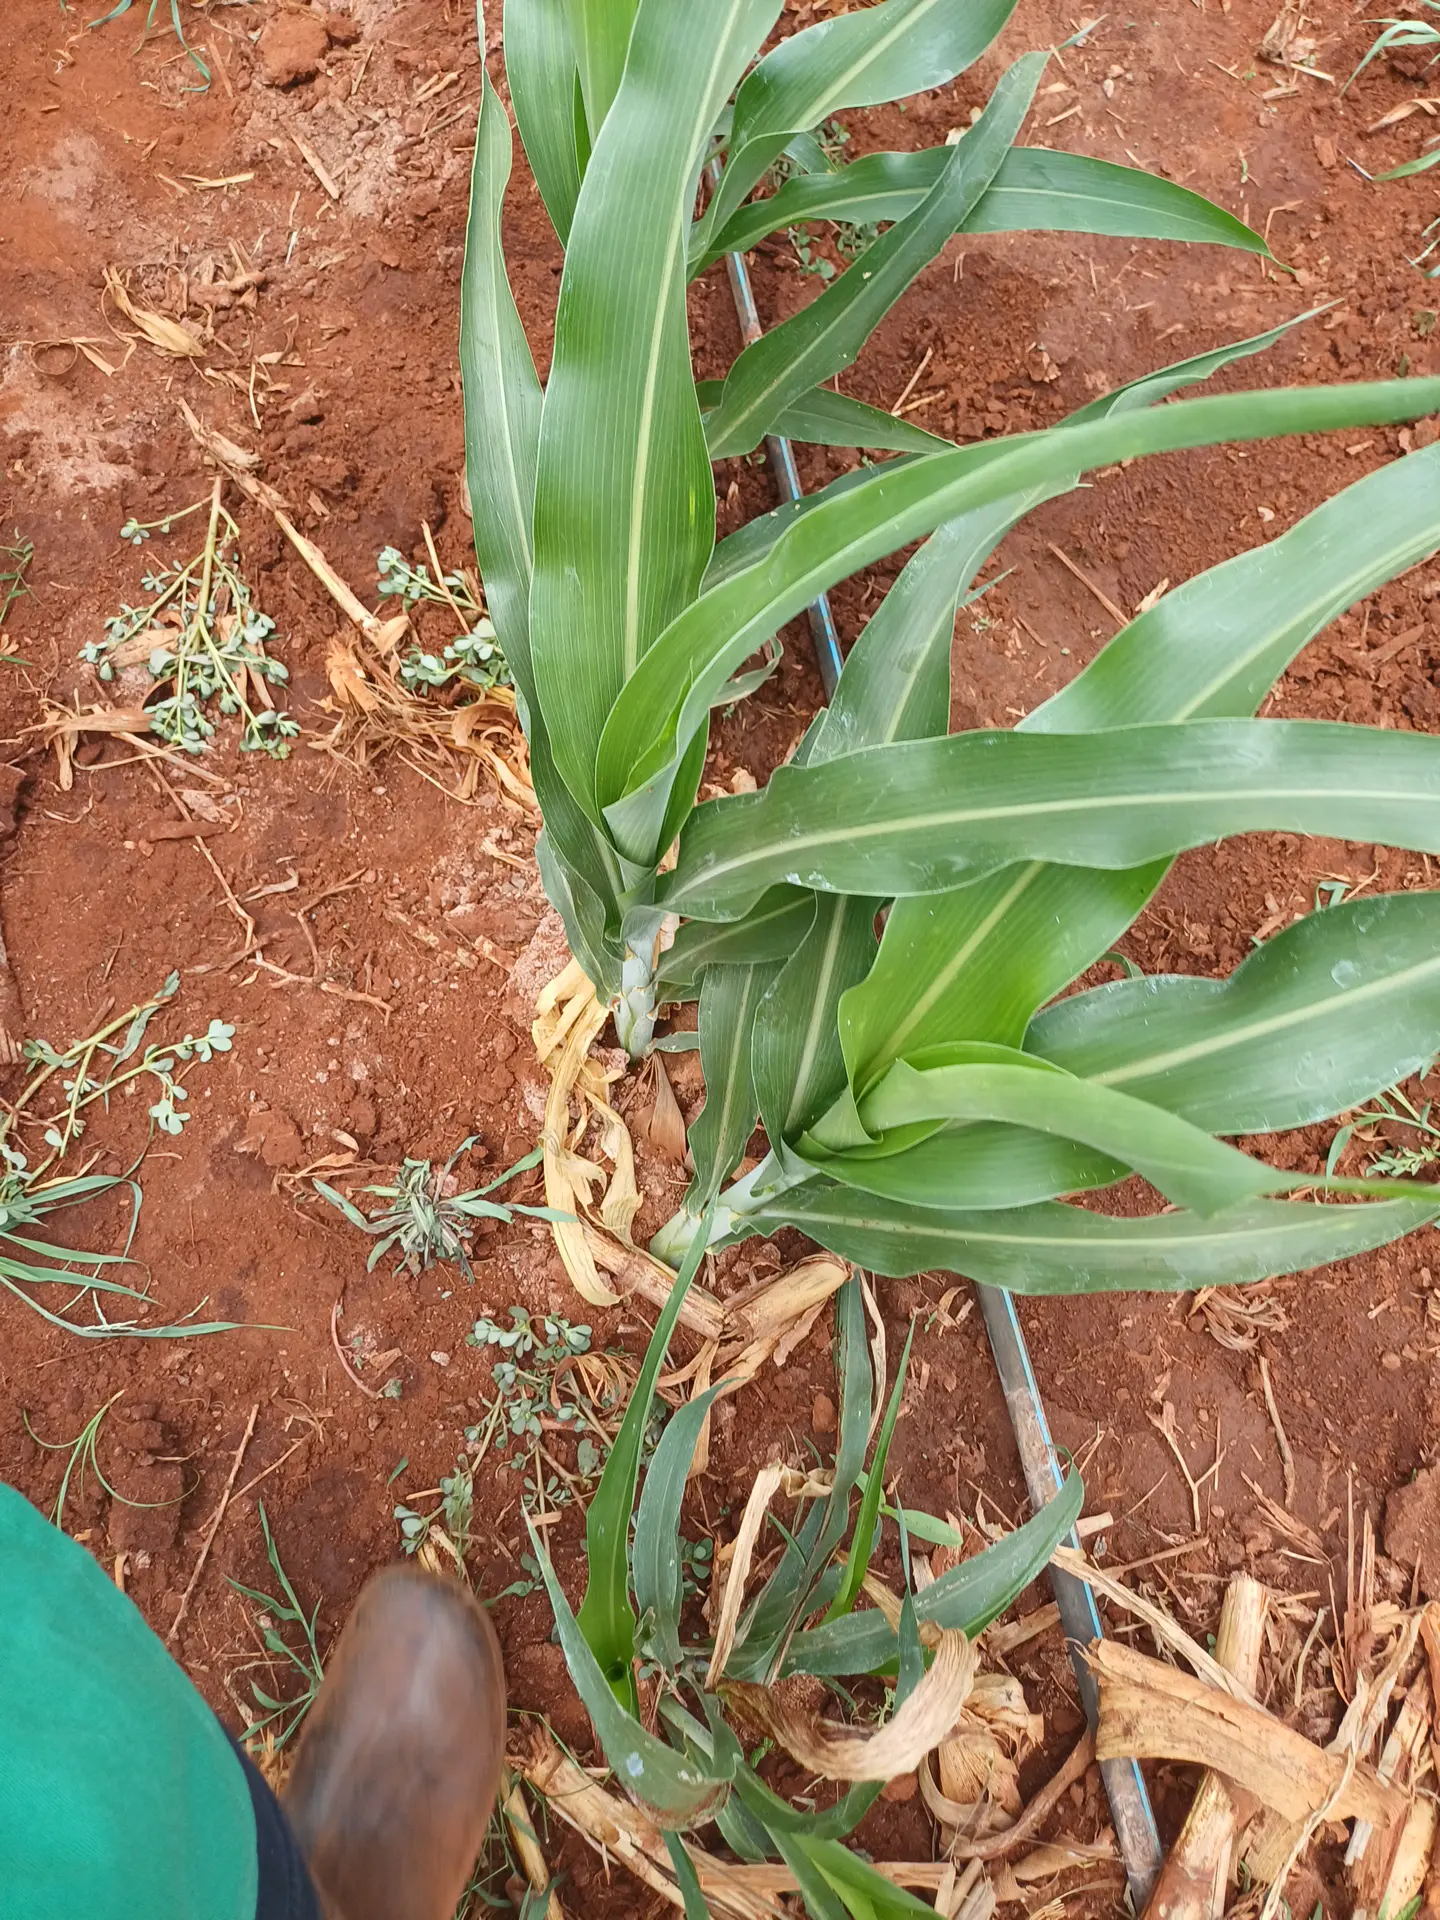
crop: sorghum
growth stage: vegetative
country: Kenya
